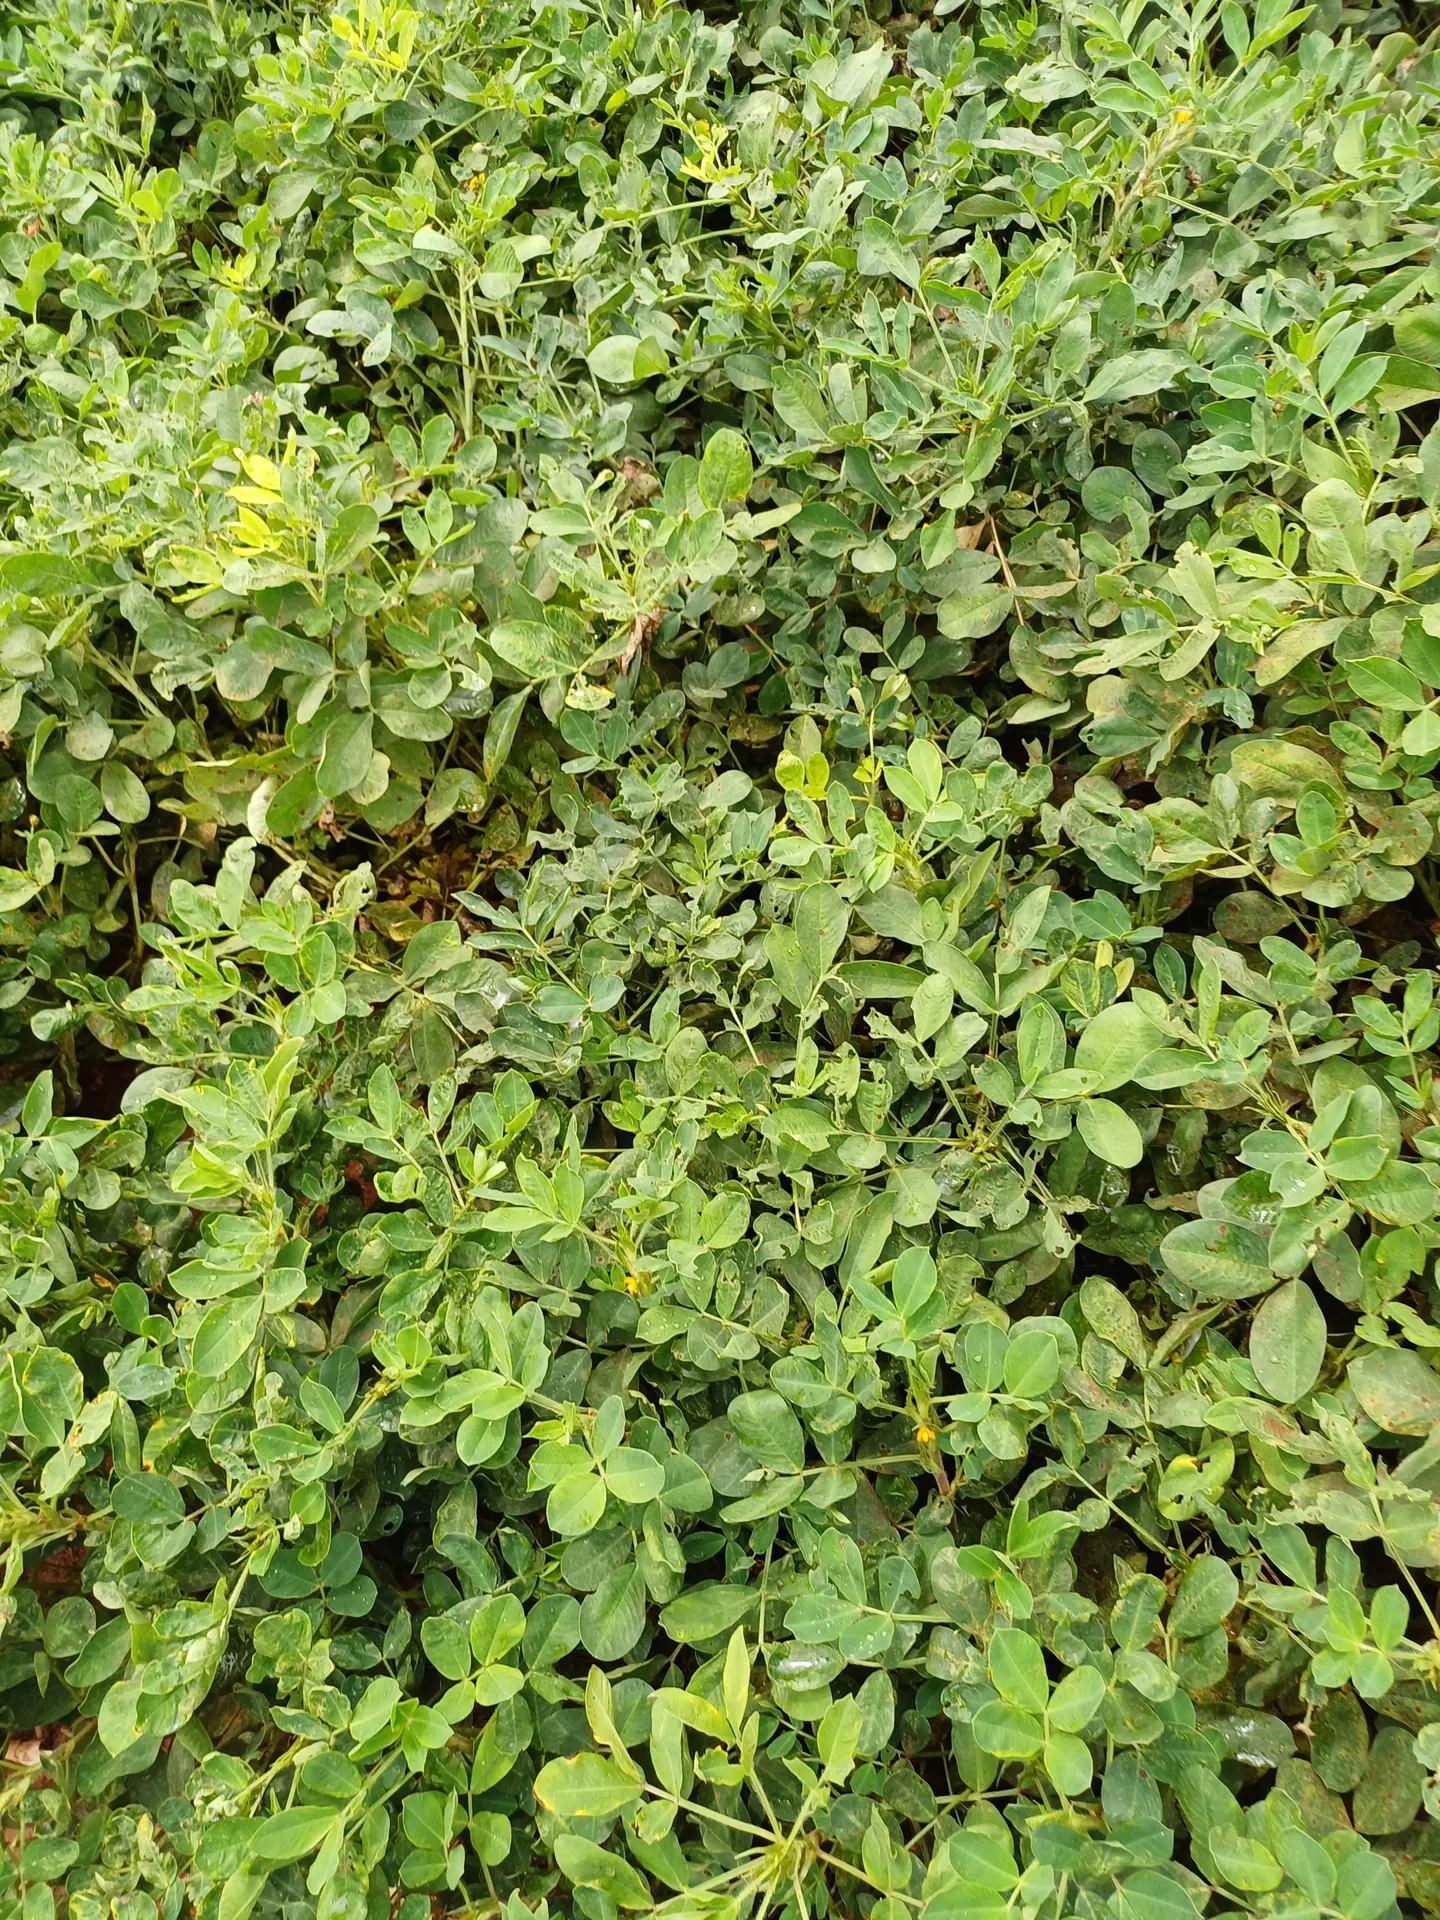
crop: groundnut
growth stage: pegging
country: Kenya
